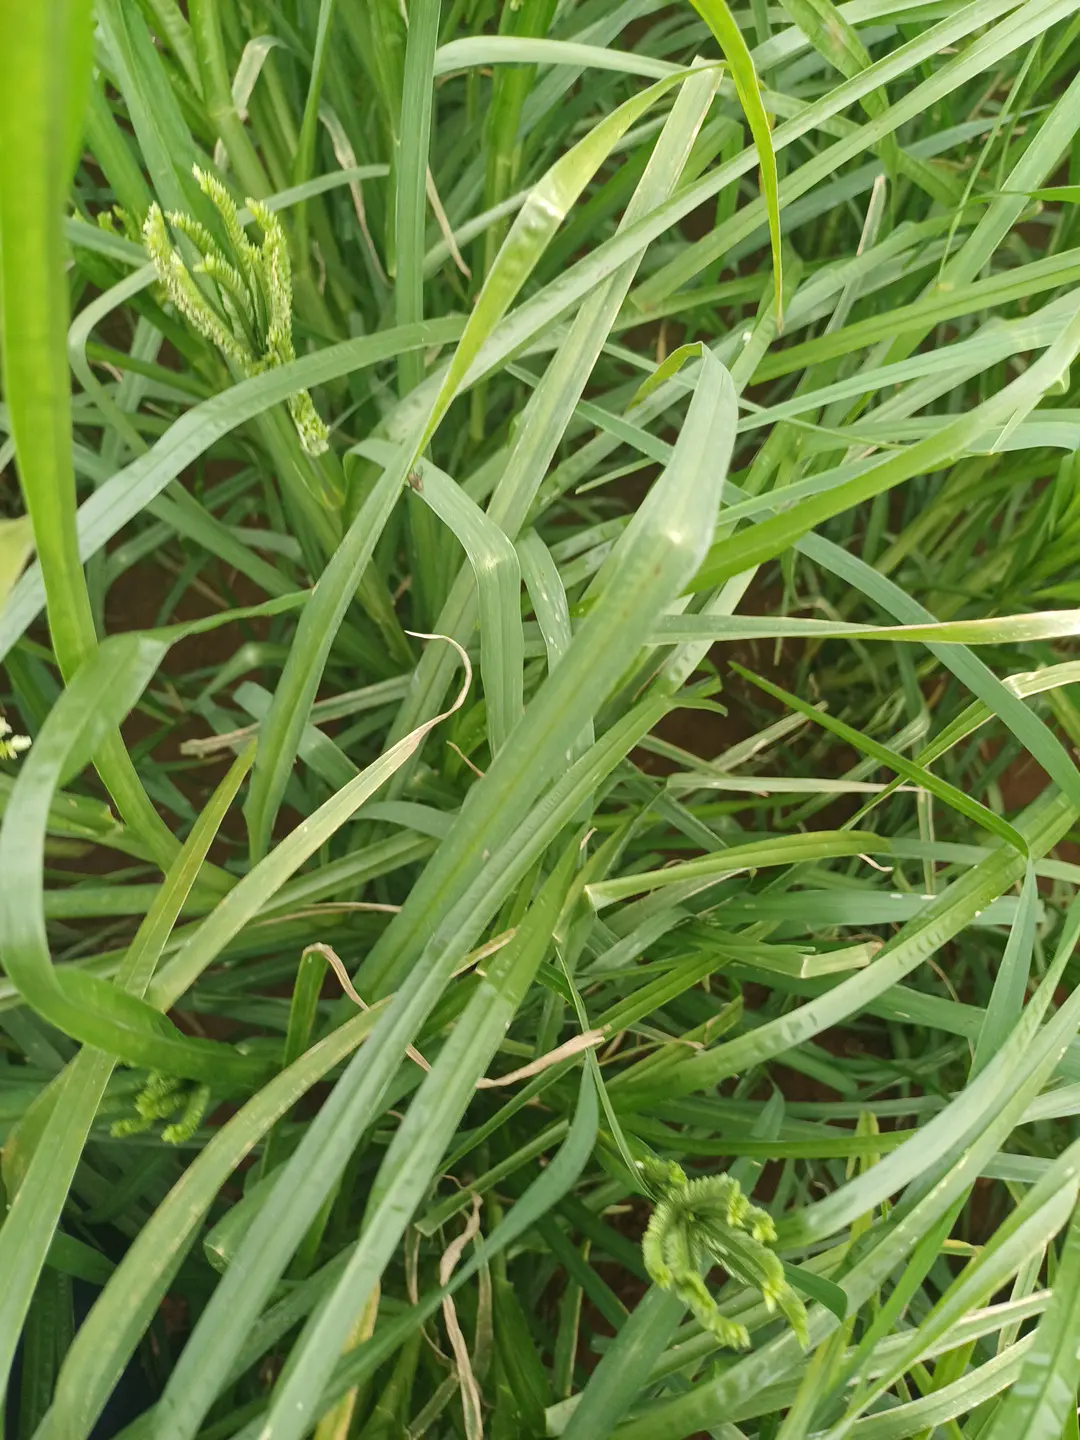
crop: finger millet
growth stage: heading tuber
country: Kenya
